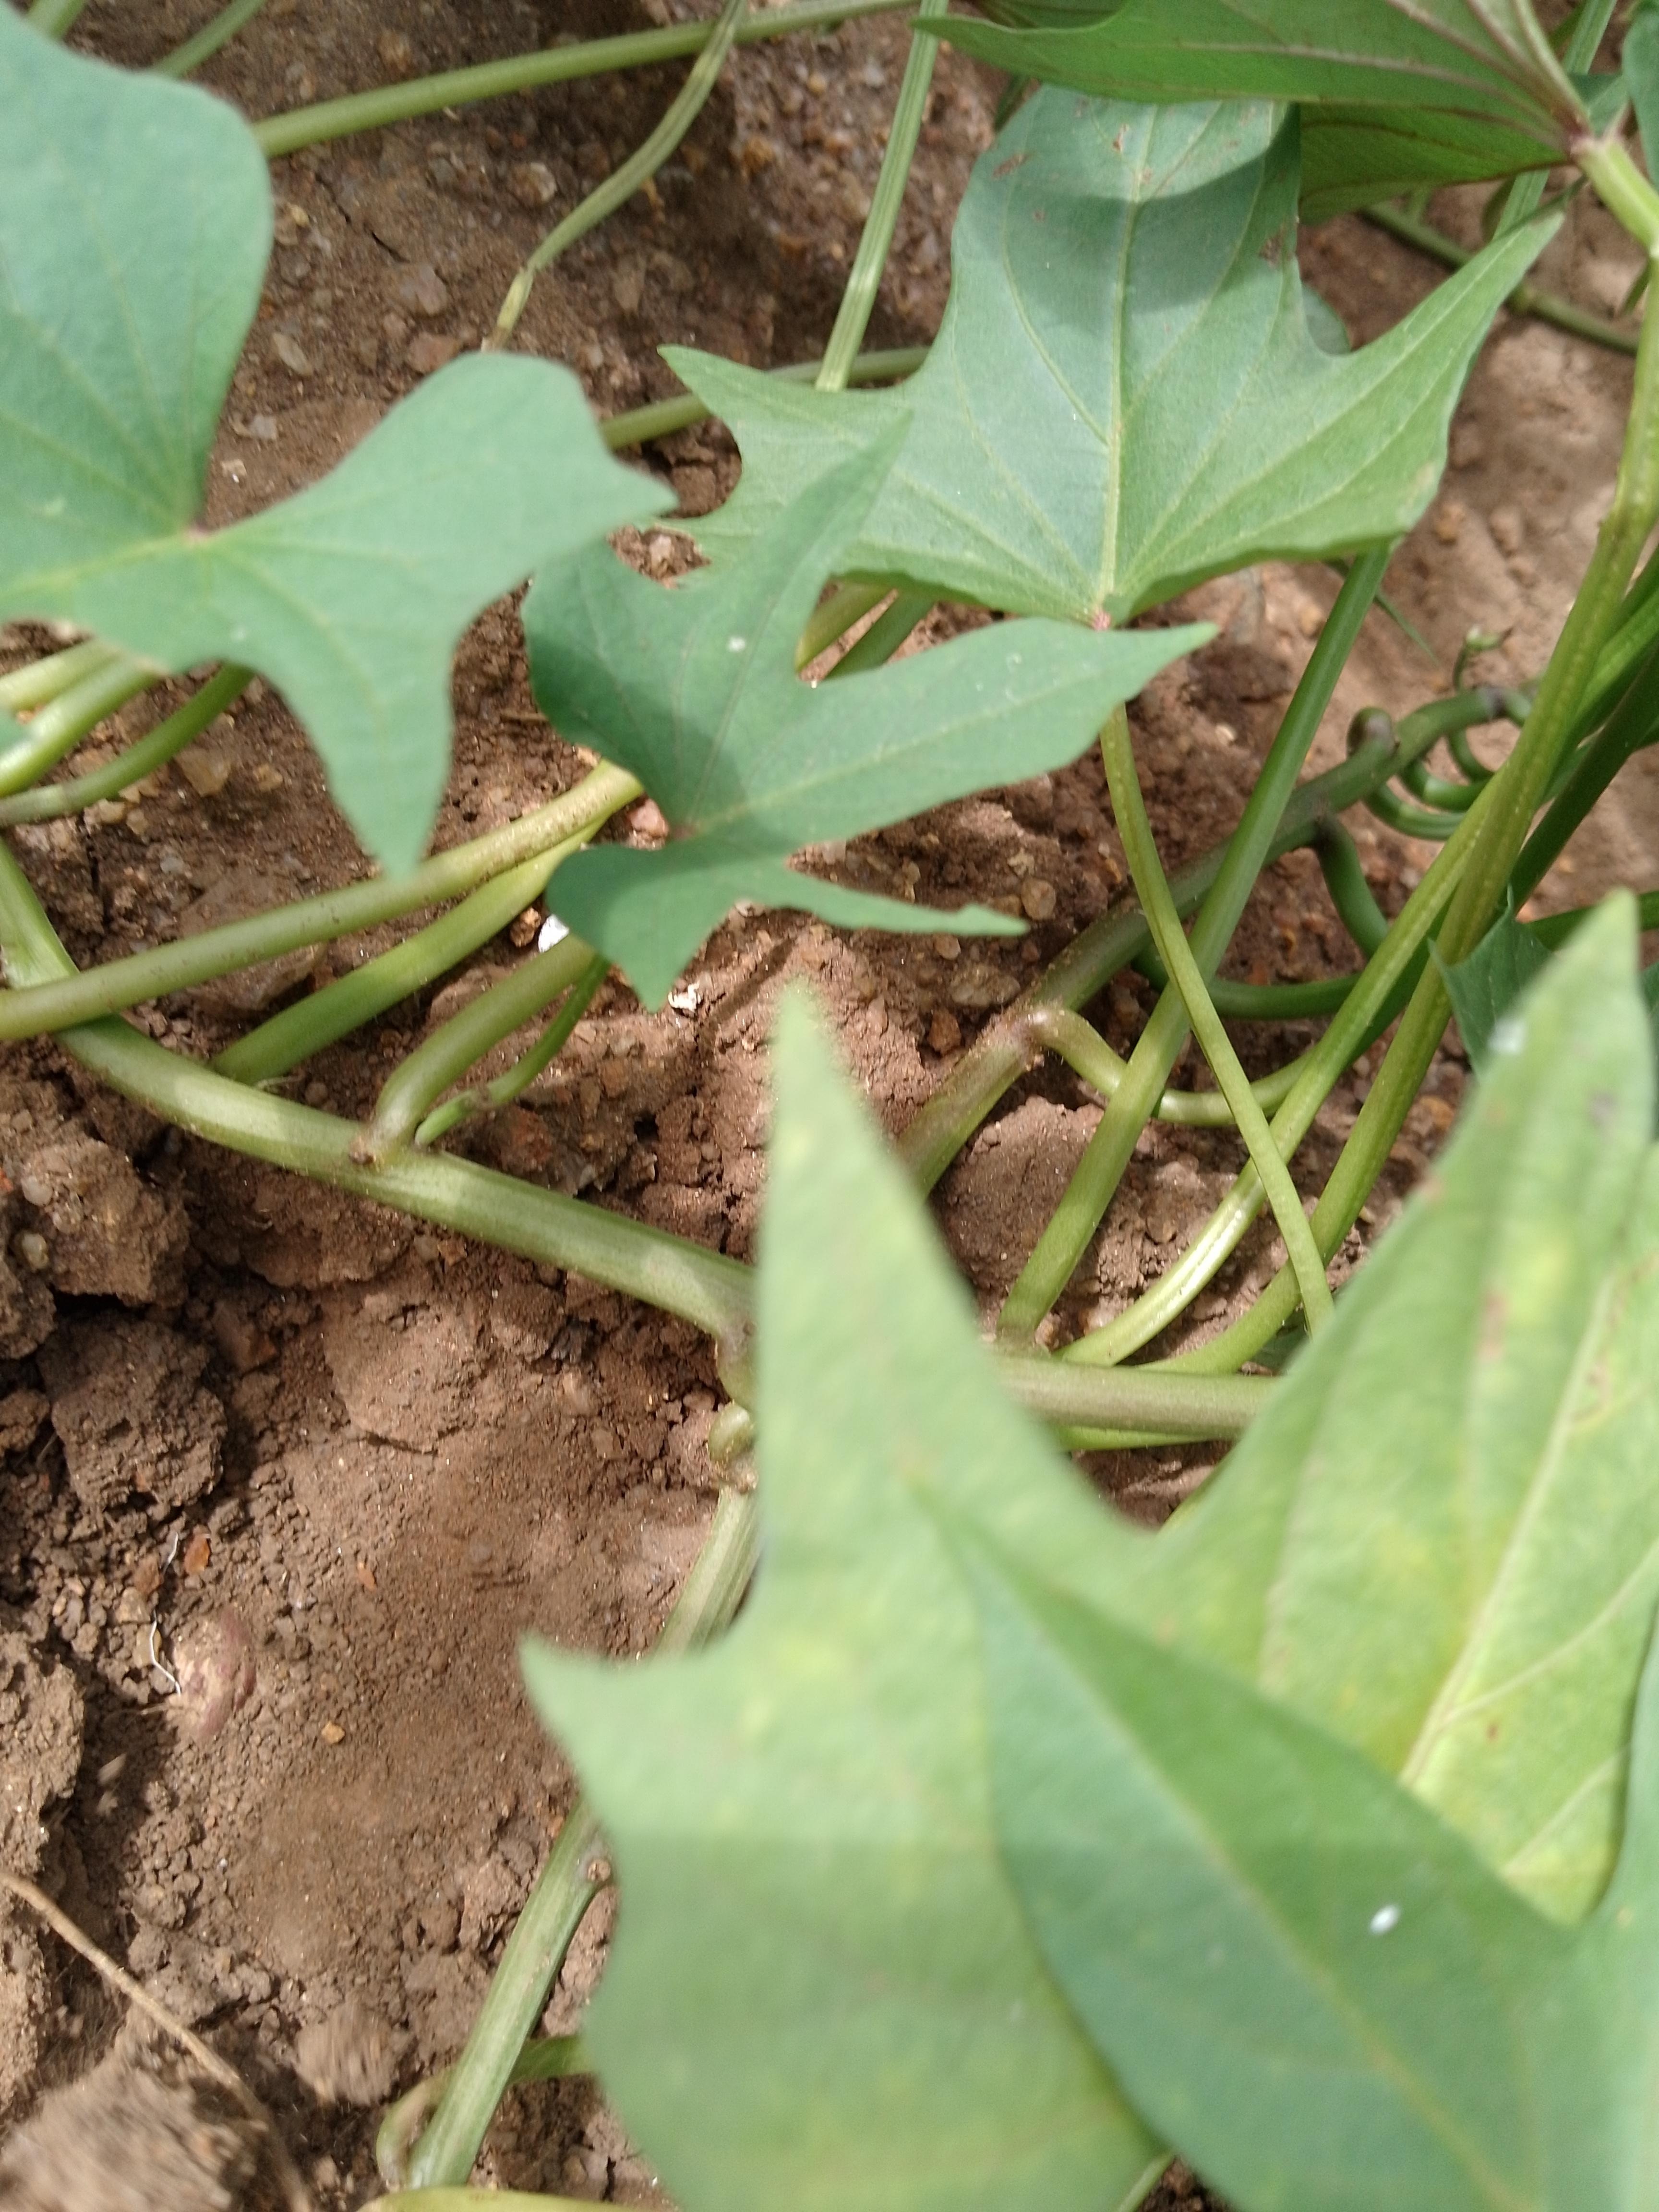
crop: sweet potato
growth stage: pegging
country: Malawi
